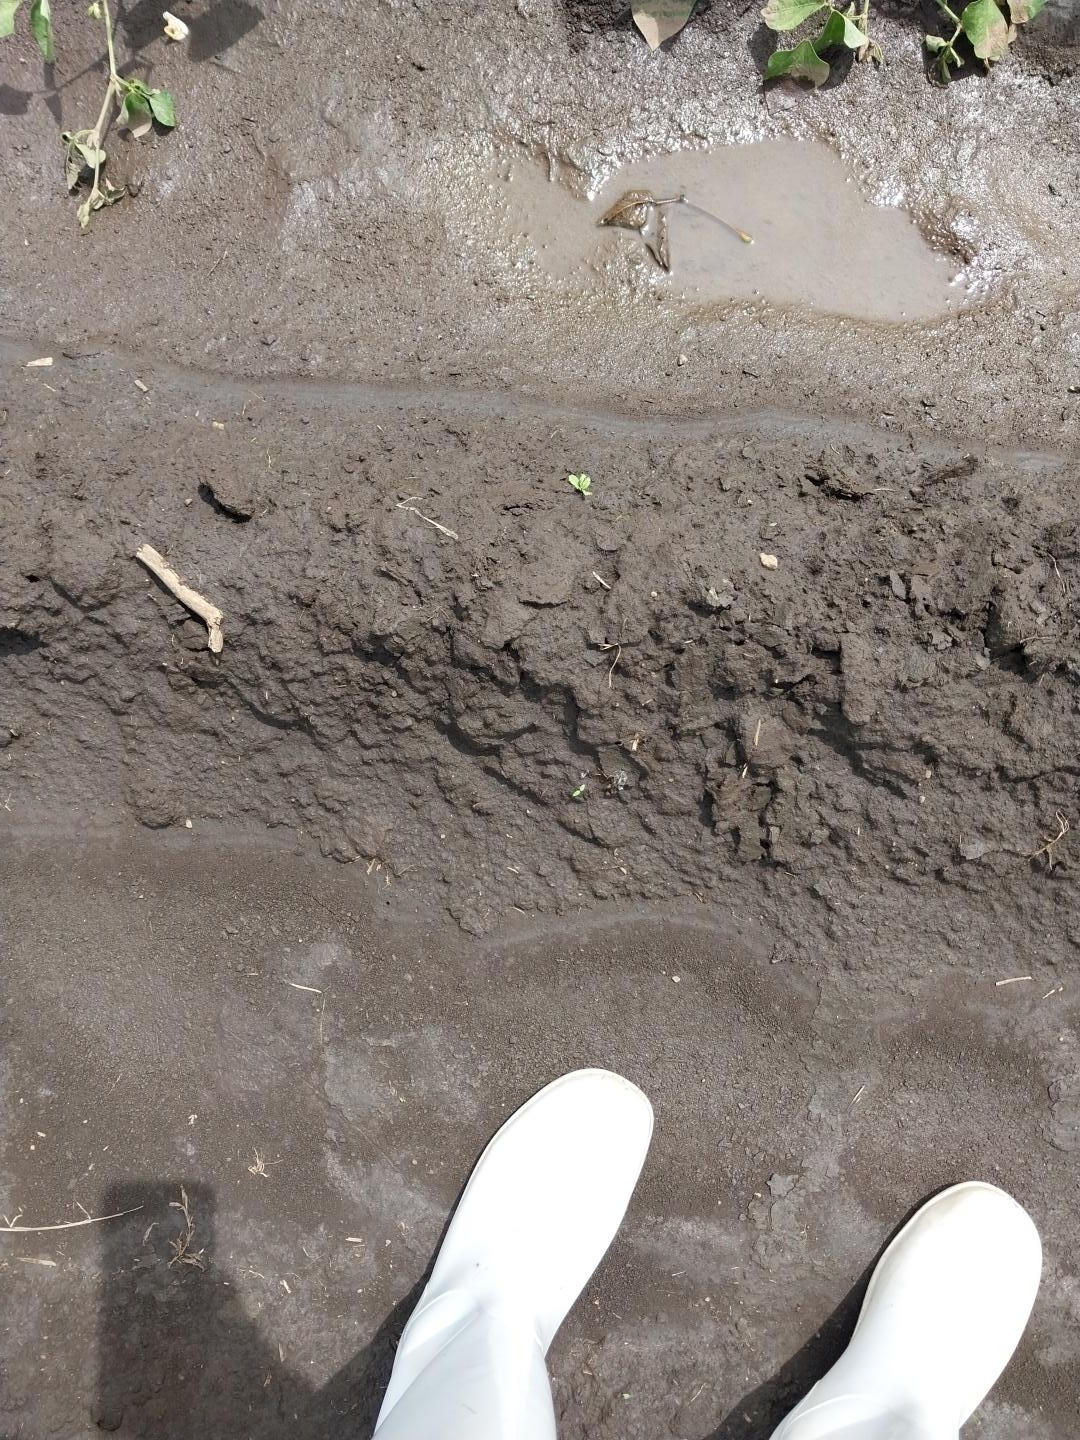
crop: cowpea
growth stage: development pod
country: Tanzania
